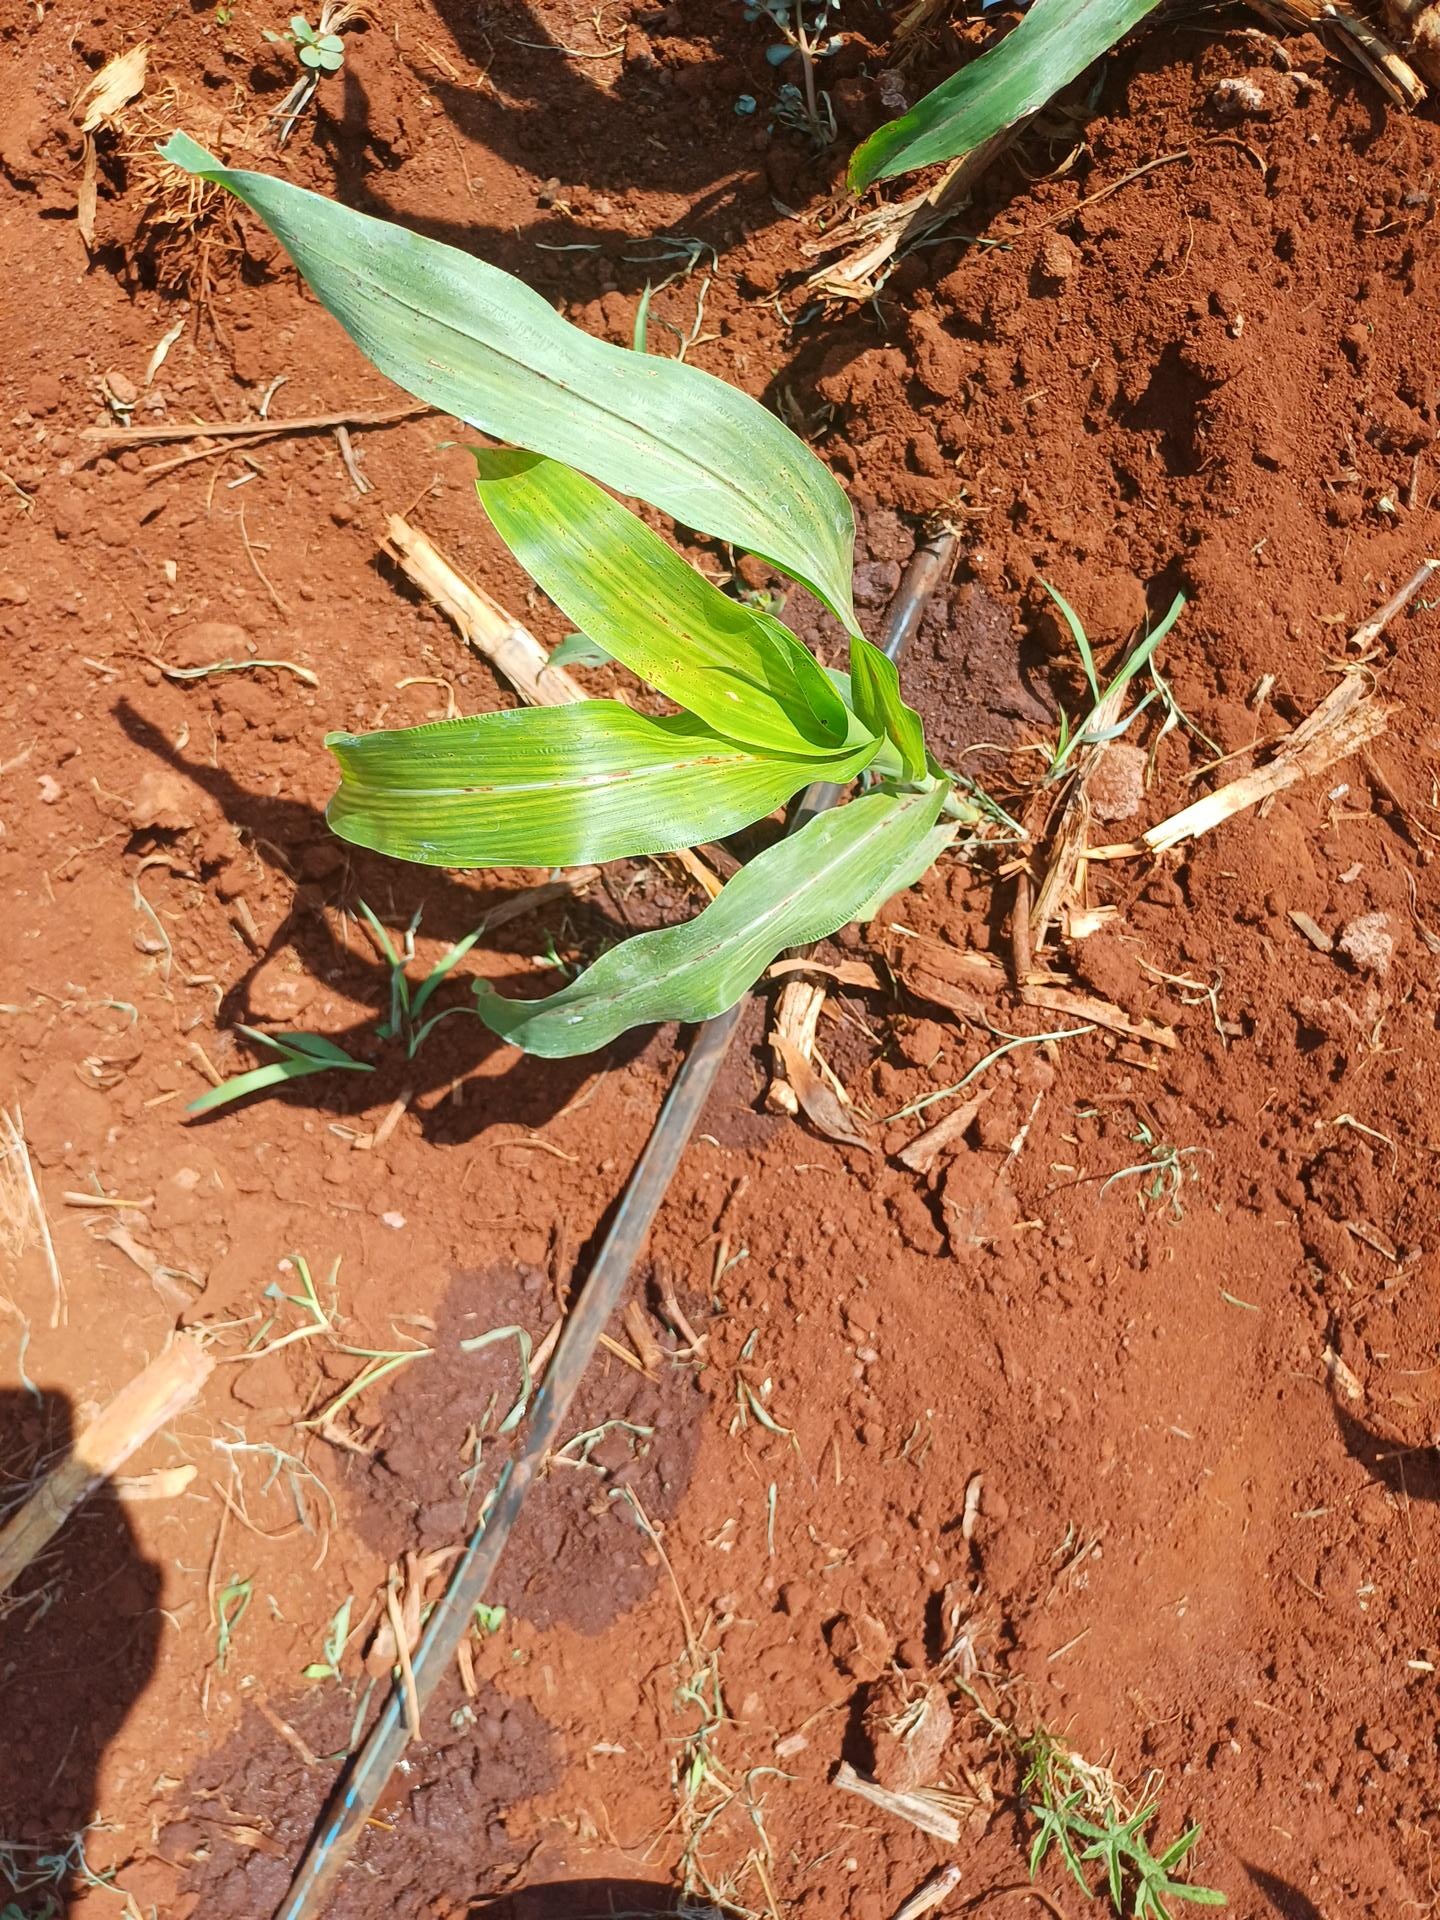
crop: sorghum
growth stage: vegetative
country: Kenya
